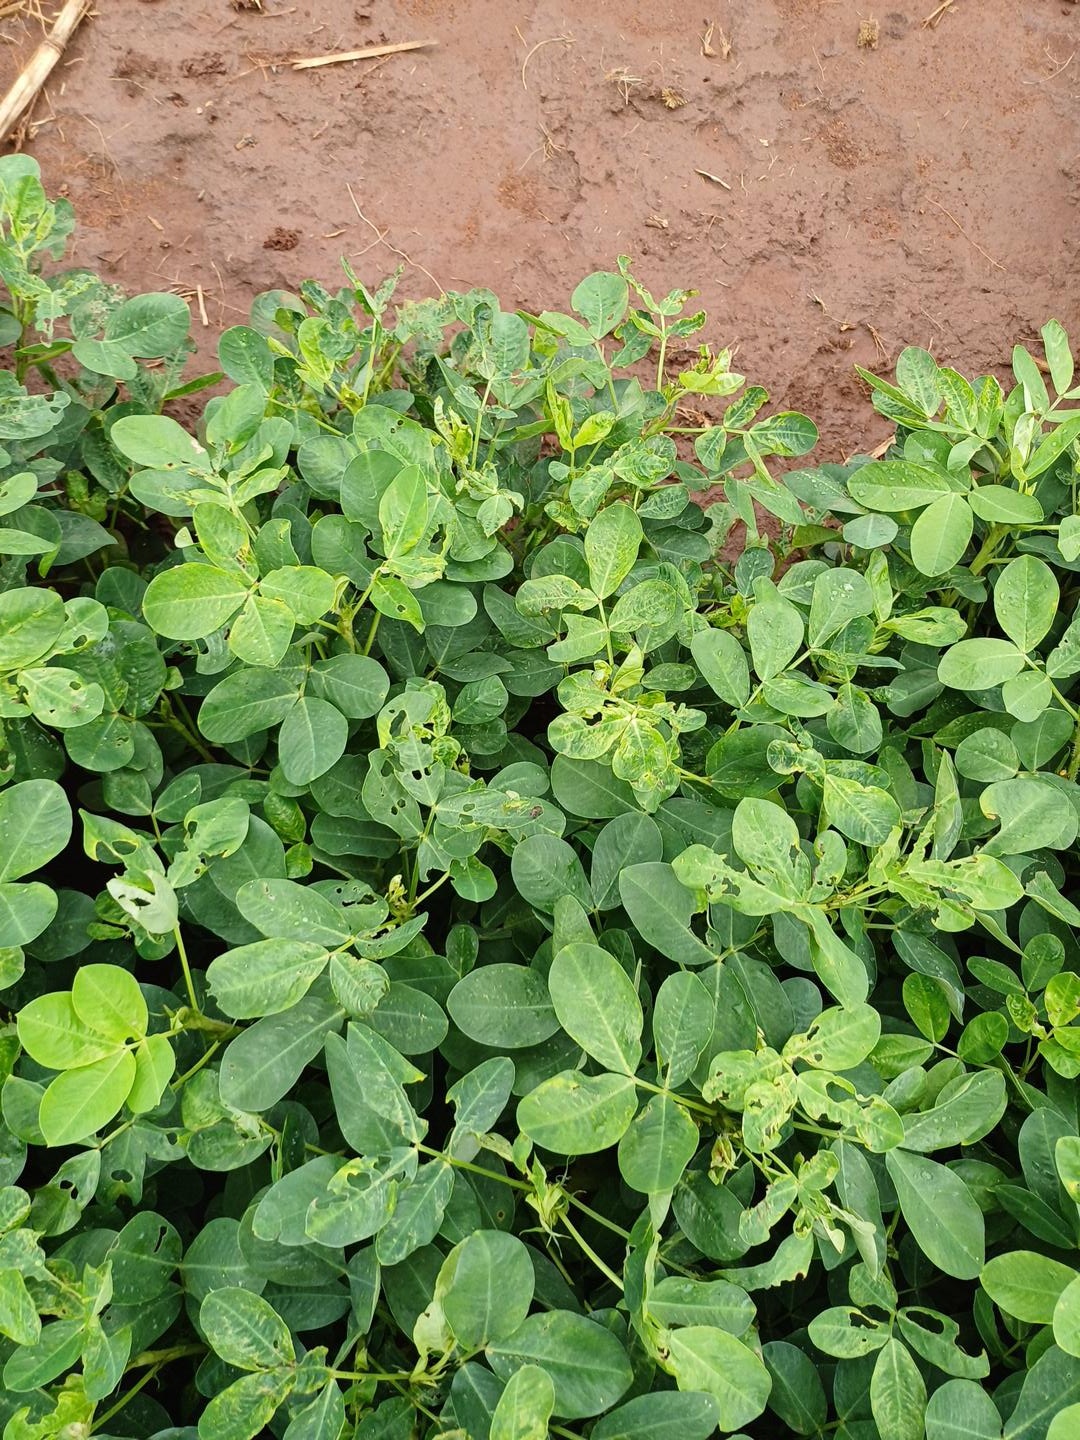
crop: groundnut
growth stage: pegging
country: Kenya
